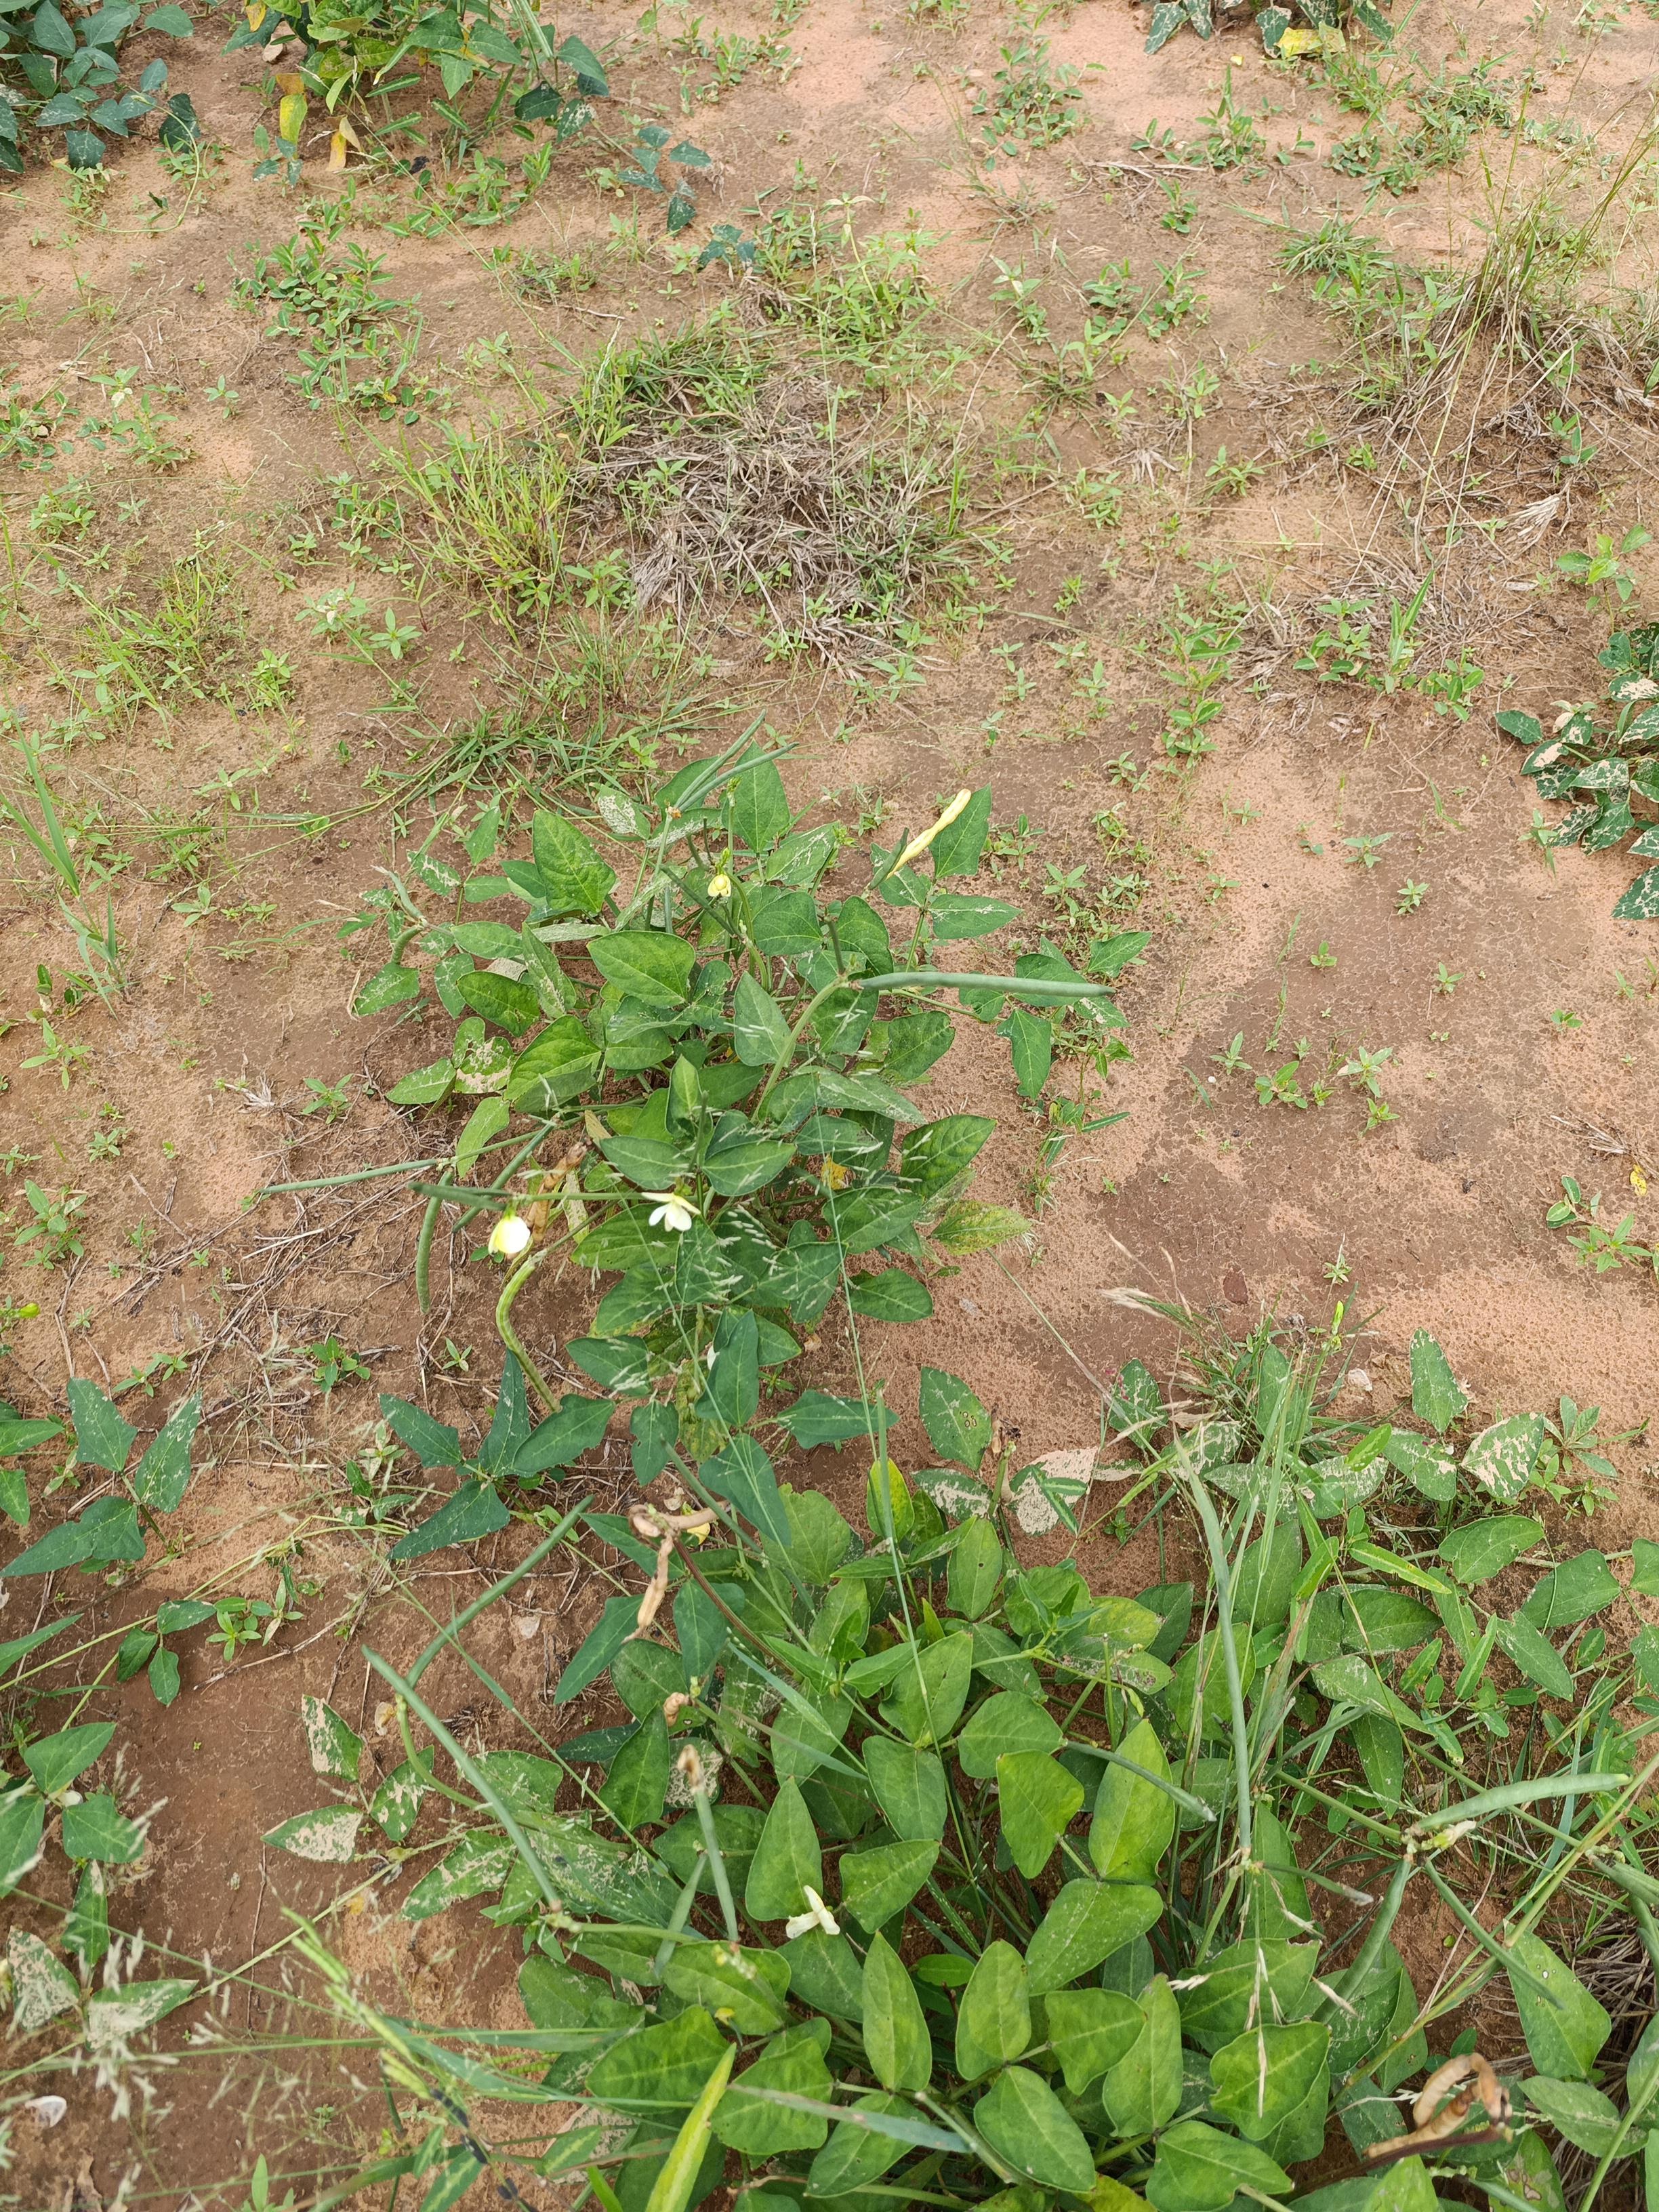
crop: cowpea
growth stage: maturity
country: Nigeria
